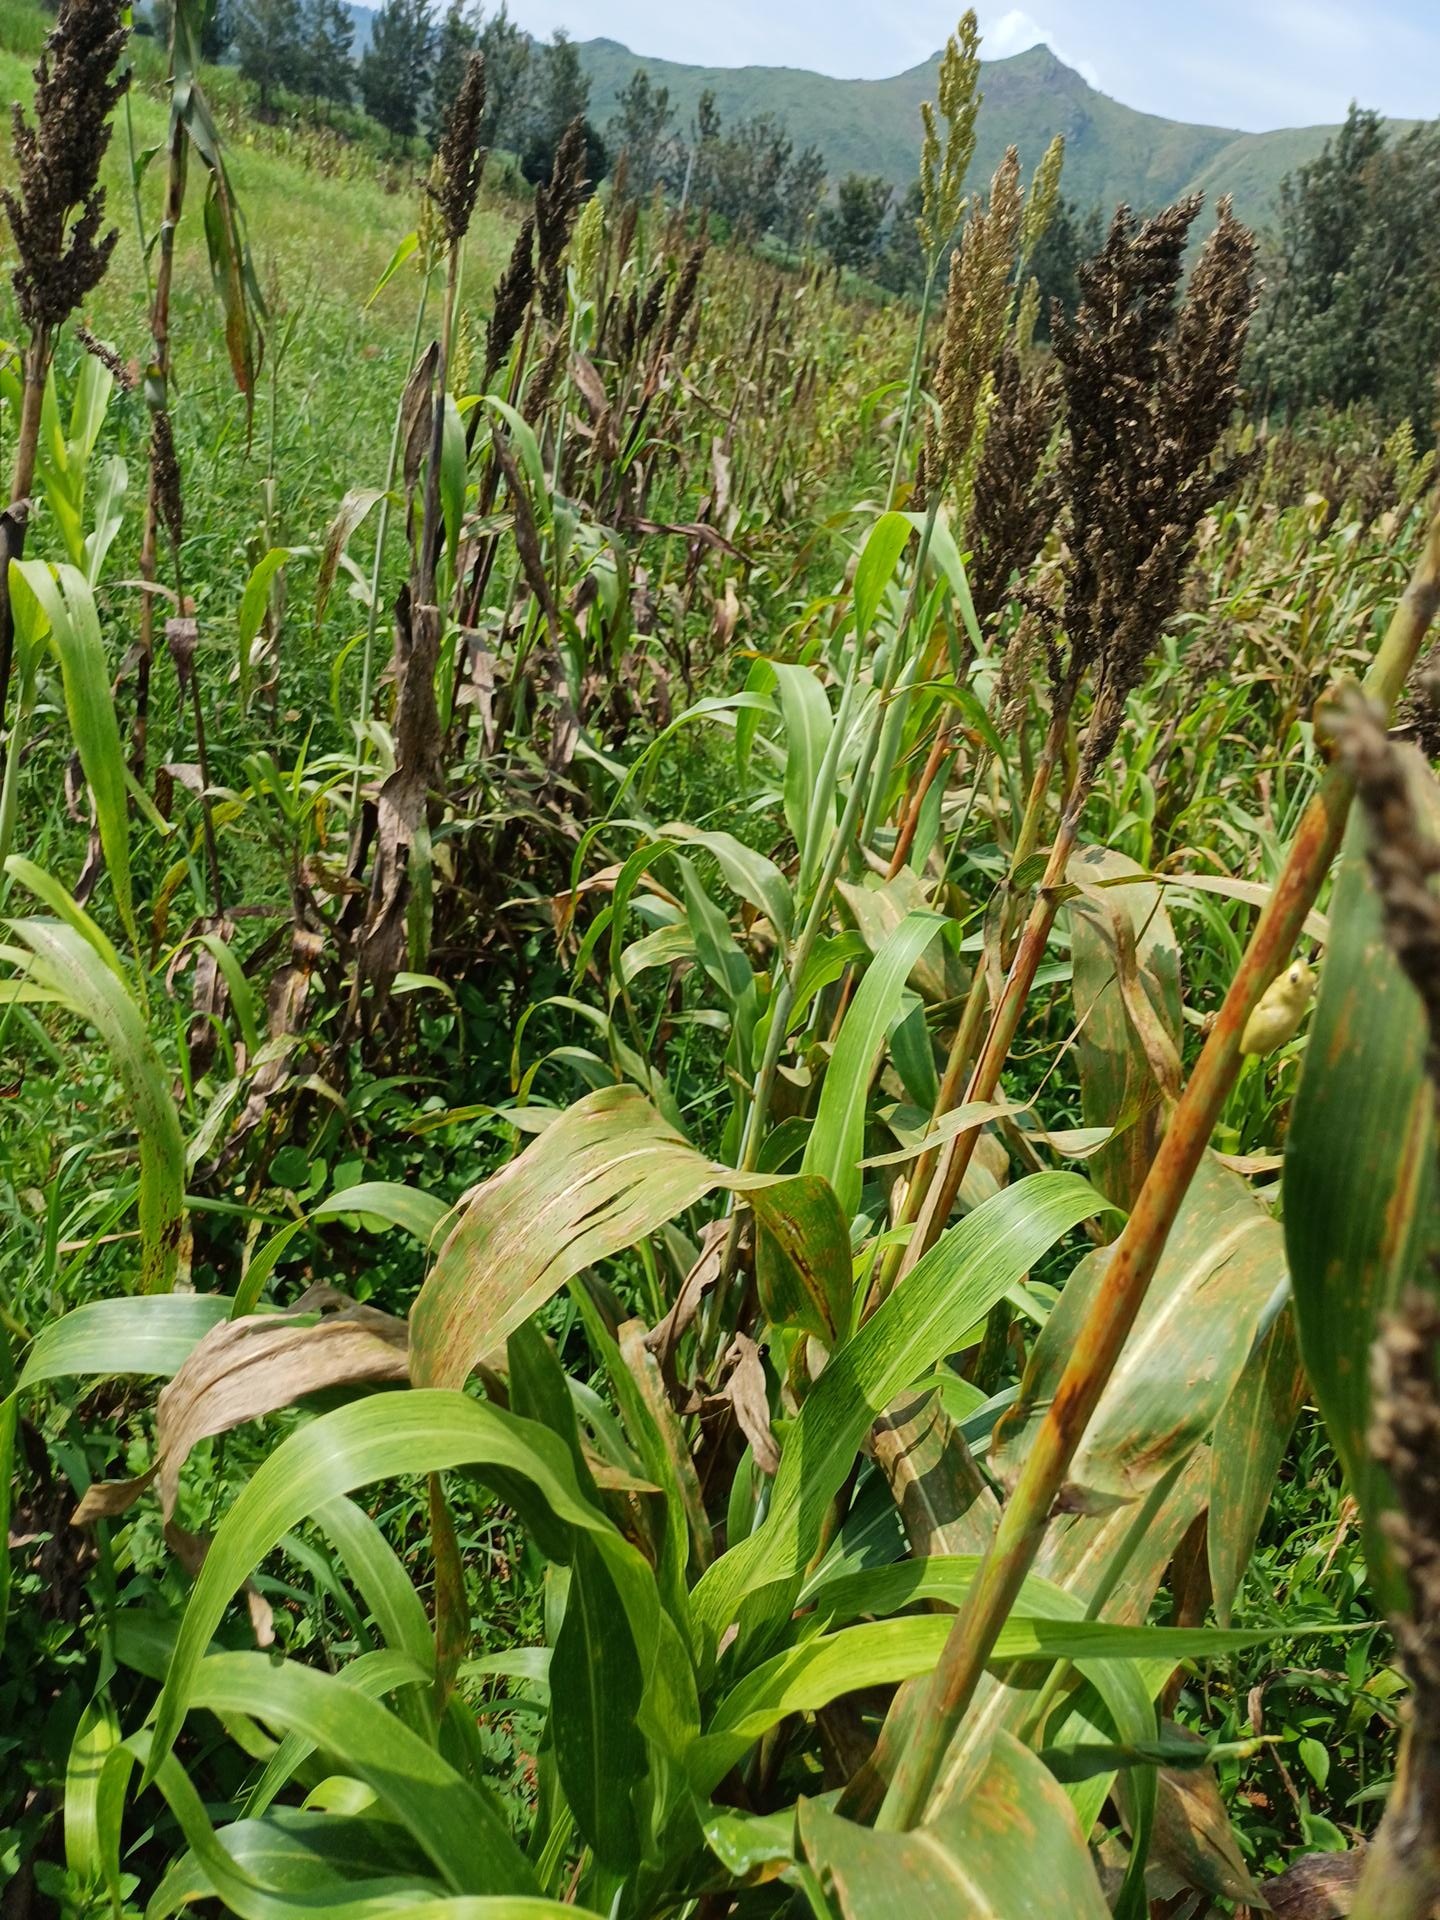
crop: sorghum
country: Kenya
